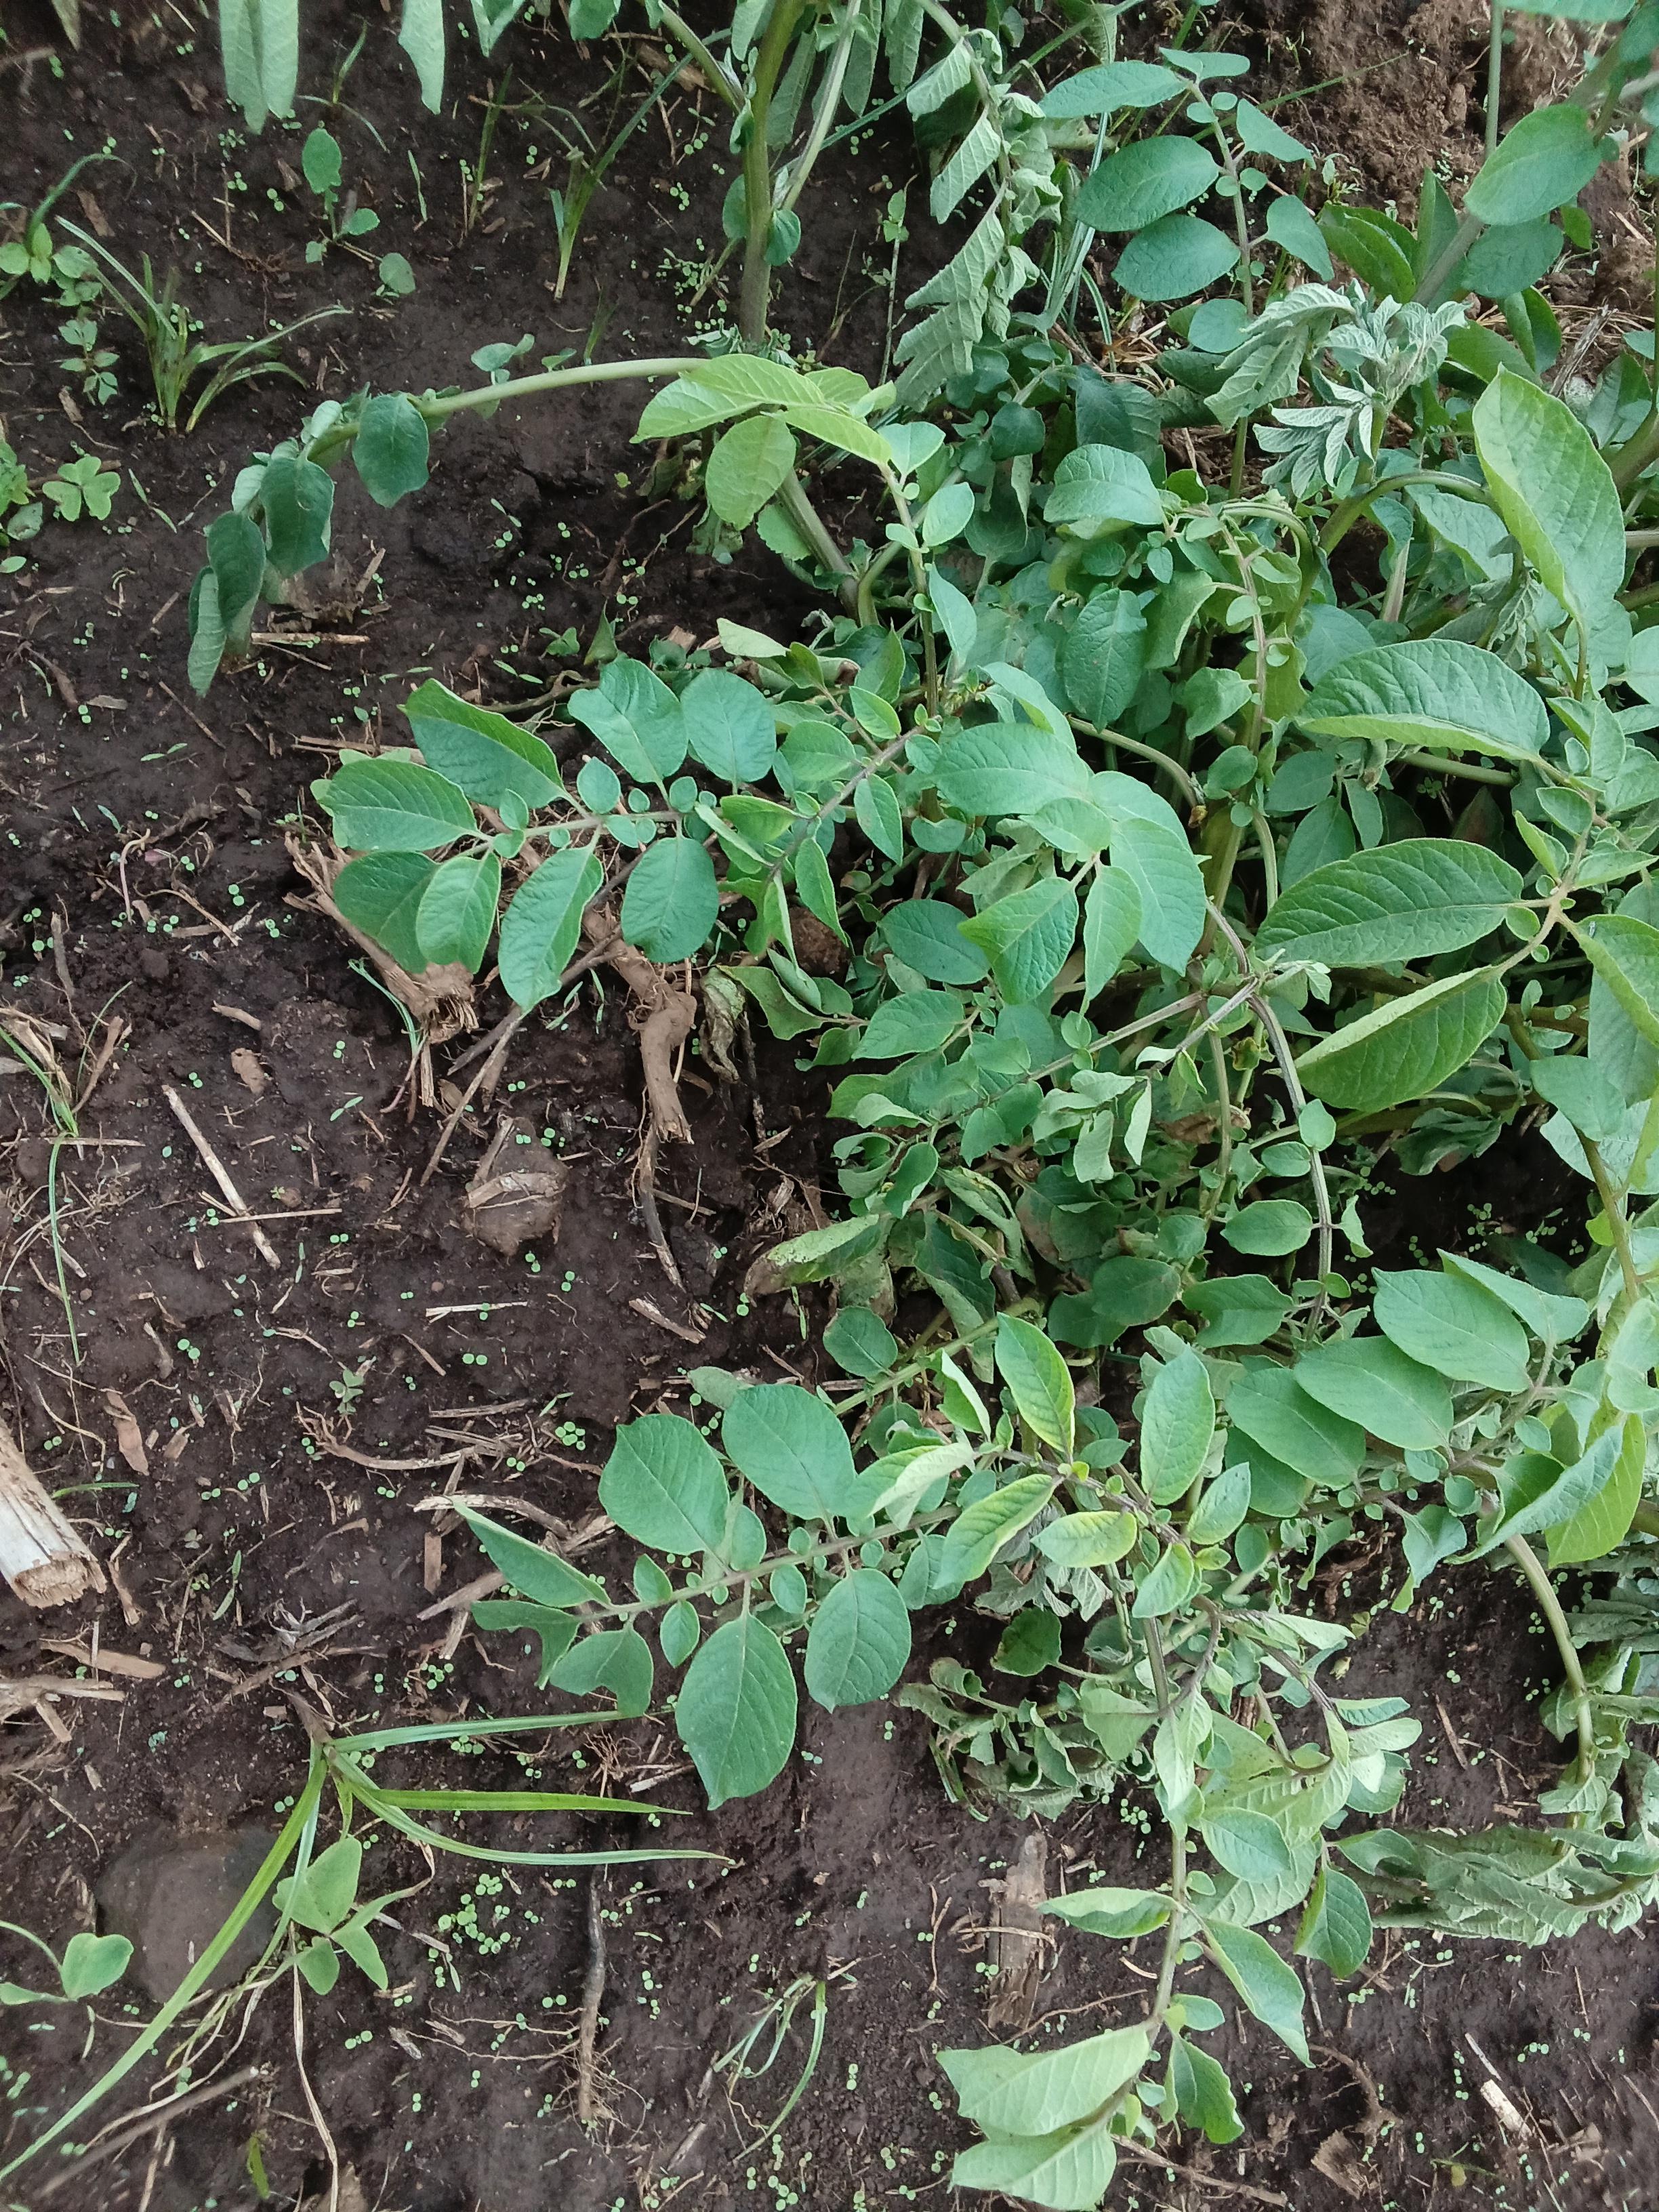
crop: potato
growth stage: flowering
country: Kenya
